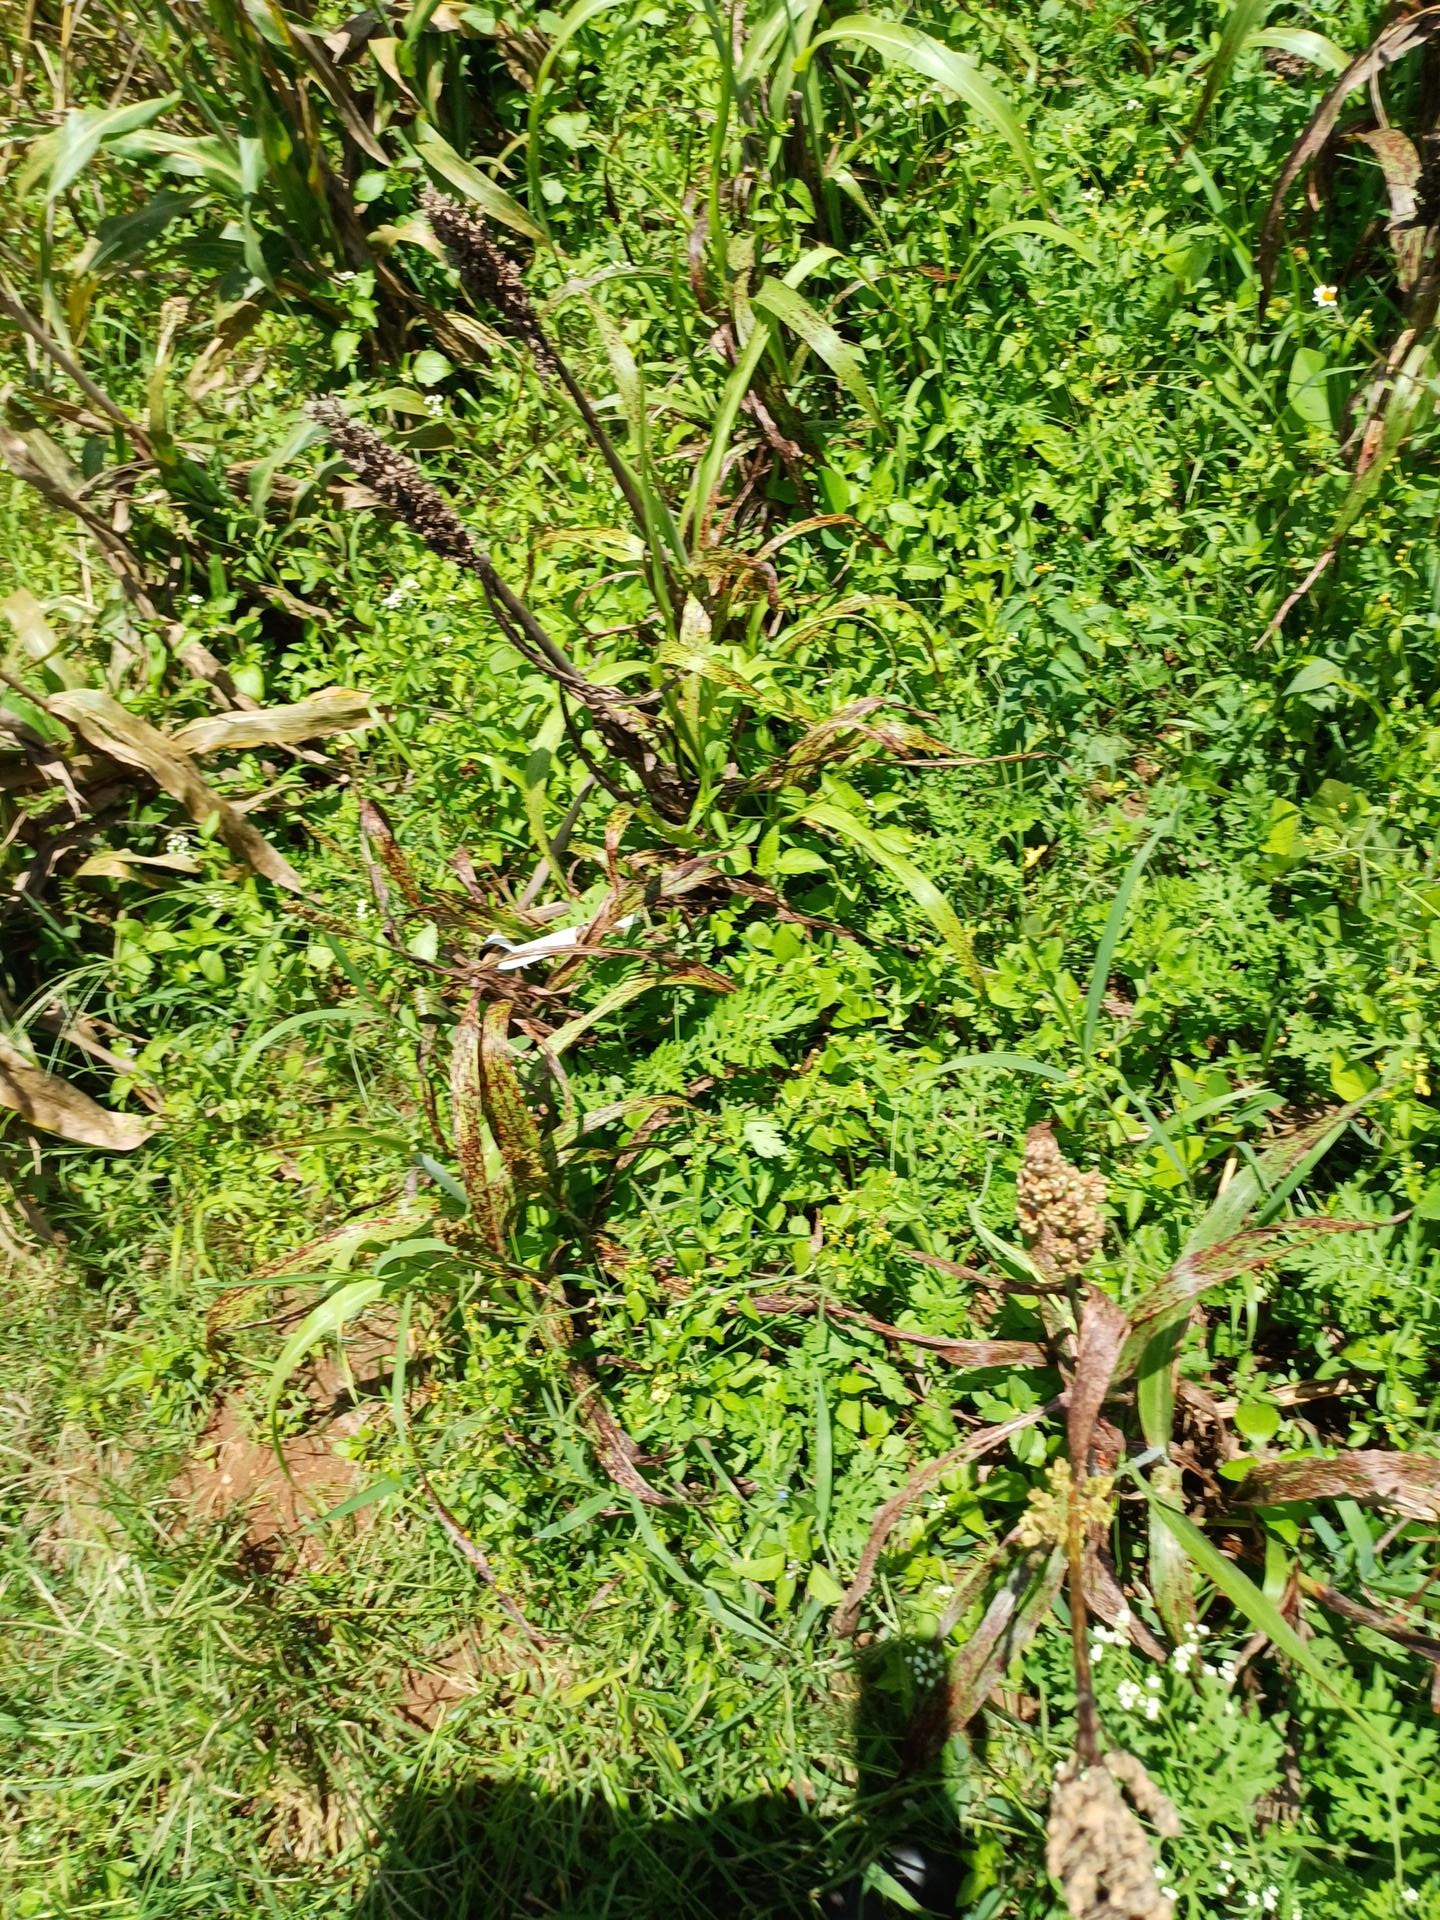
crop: sorghum
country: Kenya
